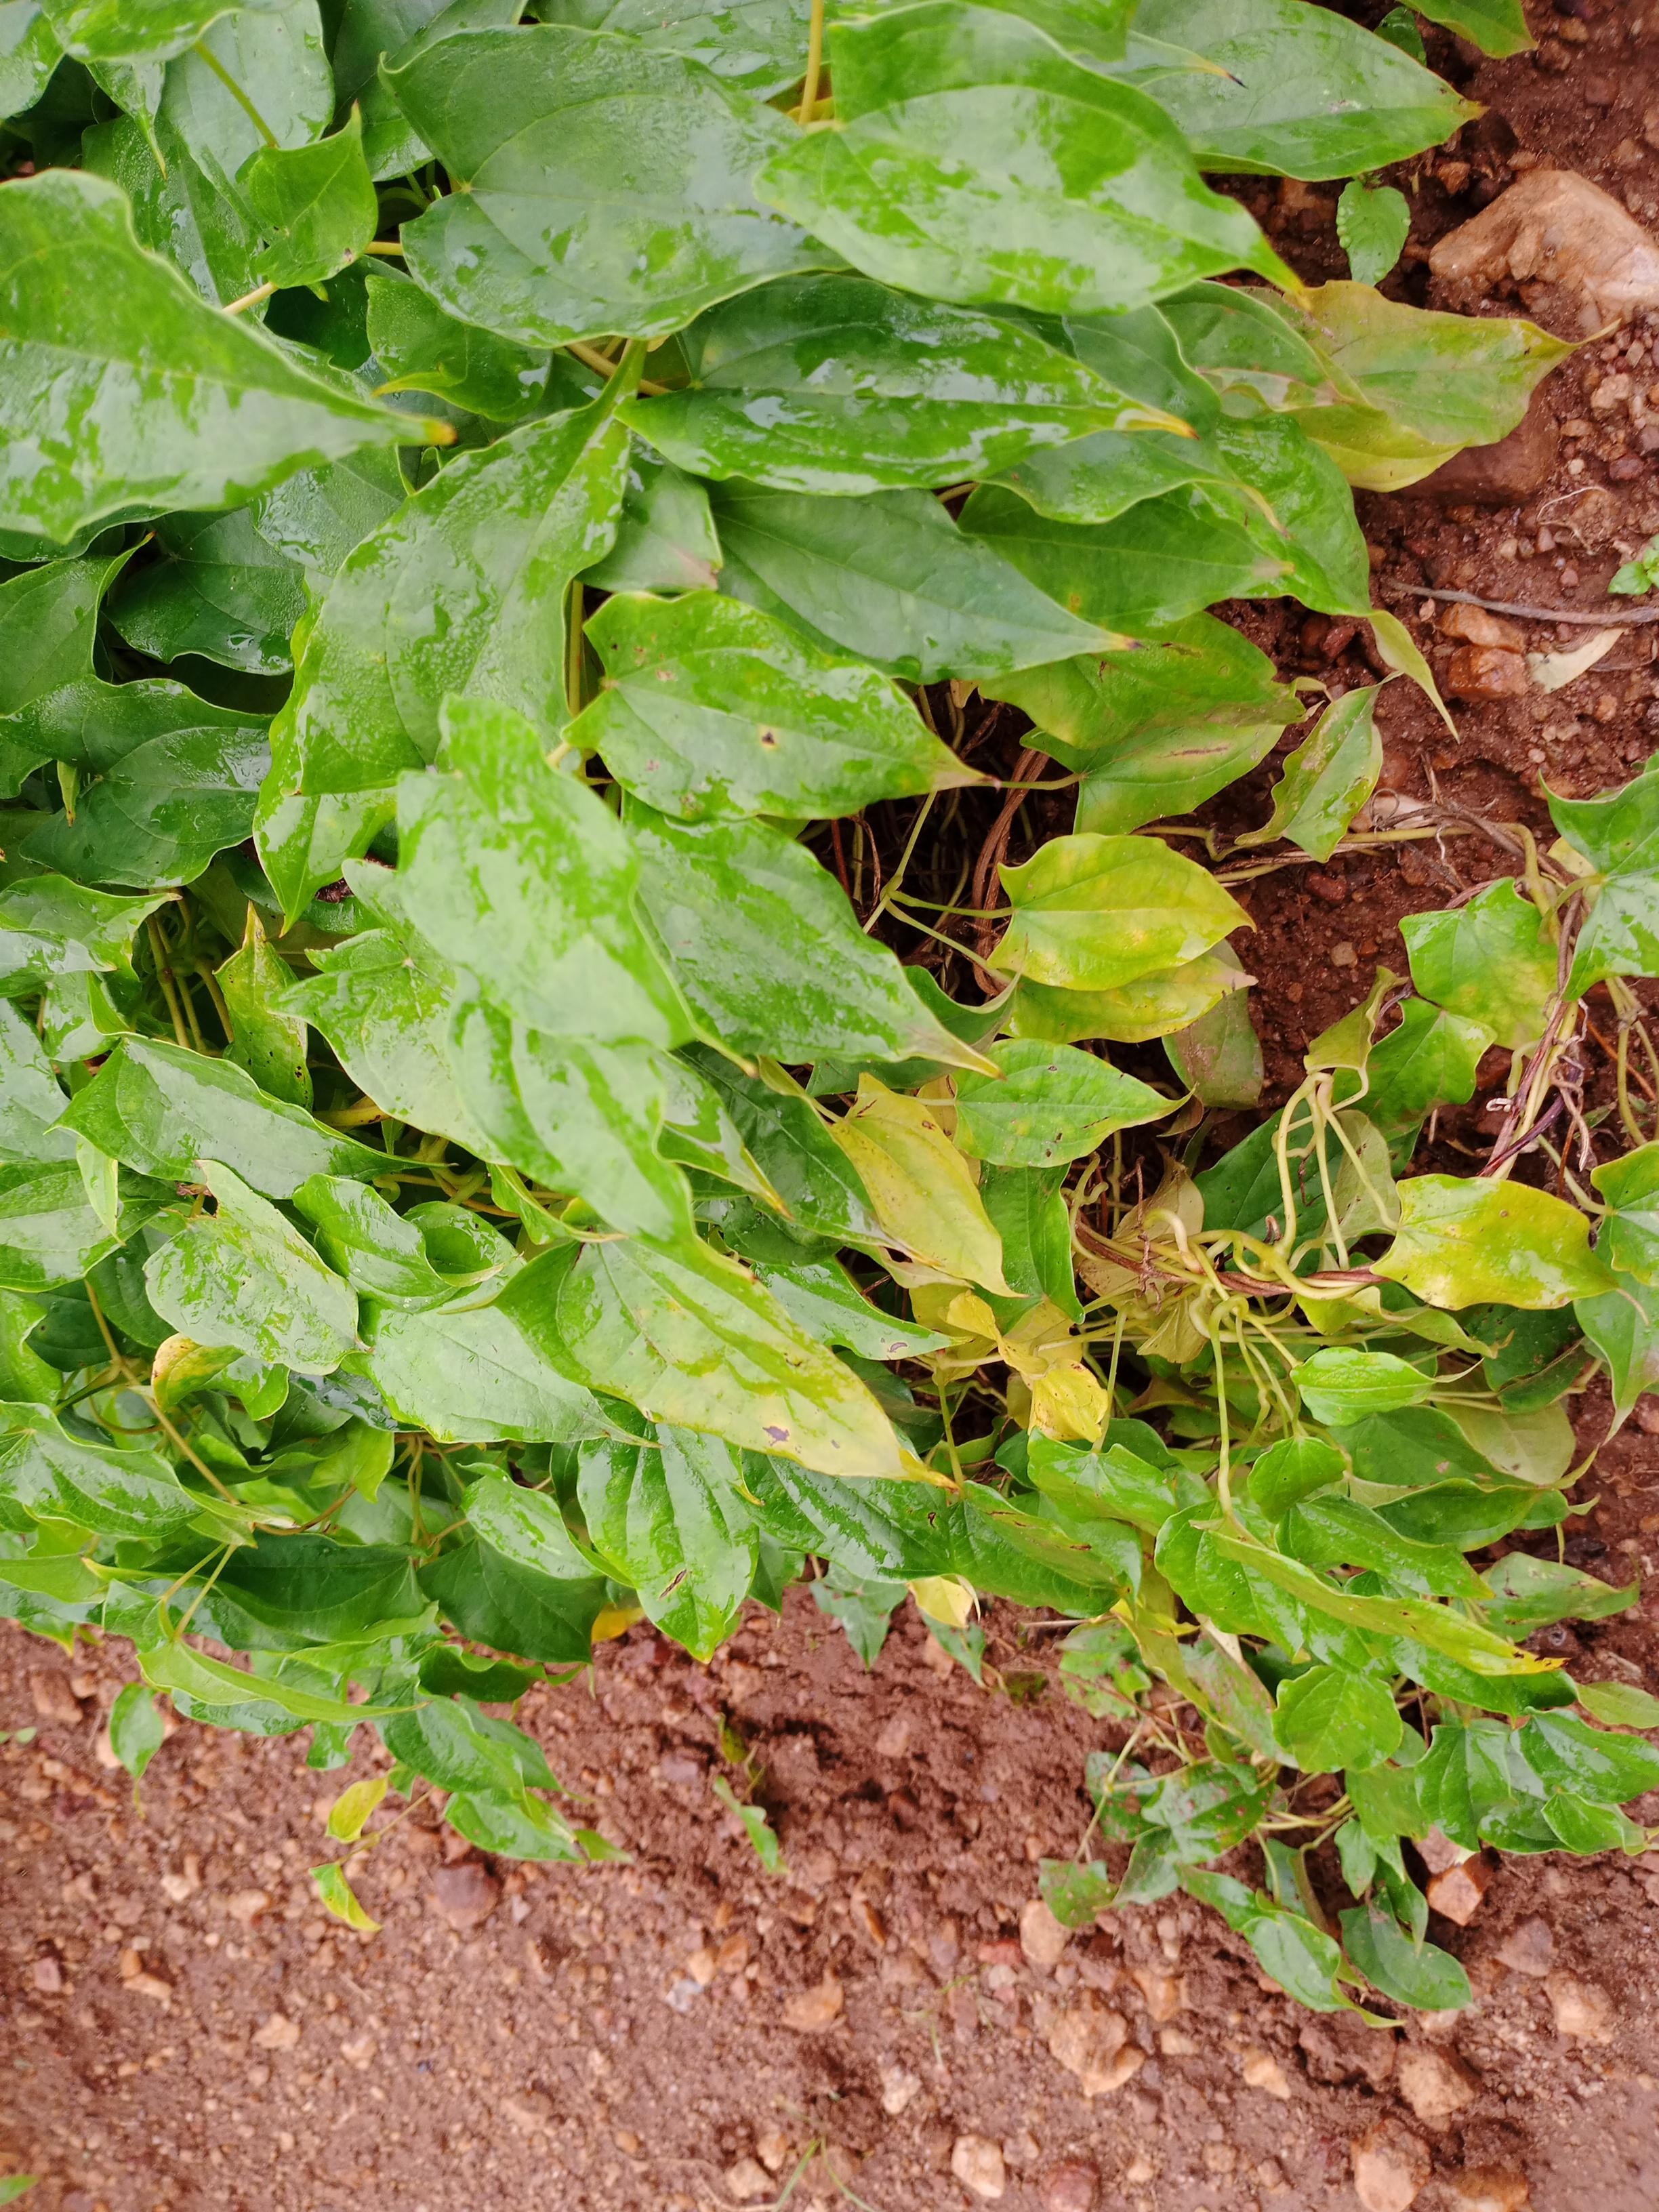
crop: yam
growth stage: vegetative
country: Nigeria
